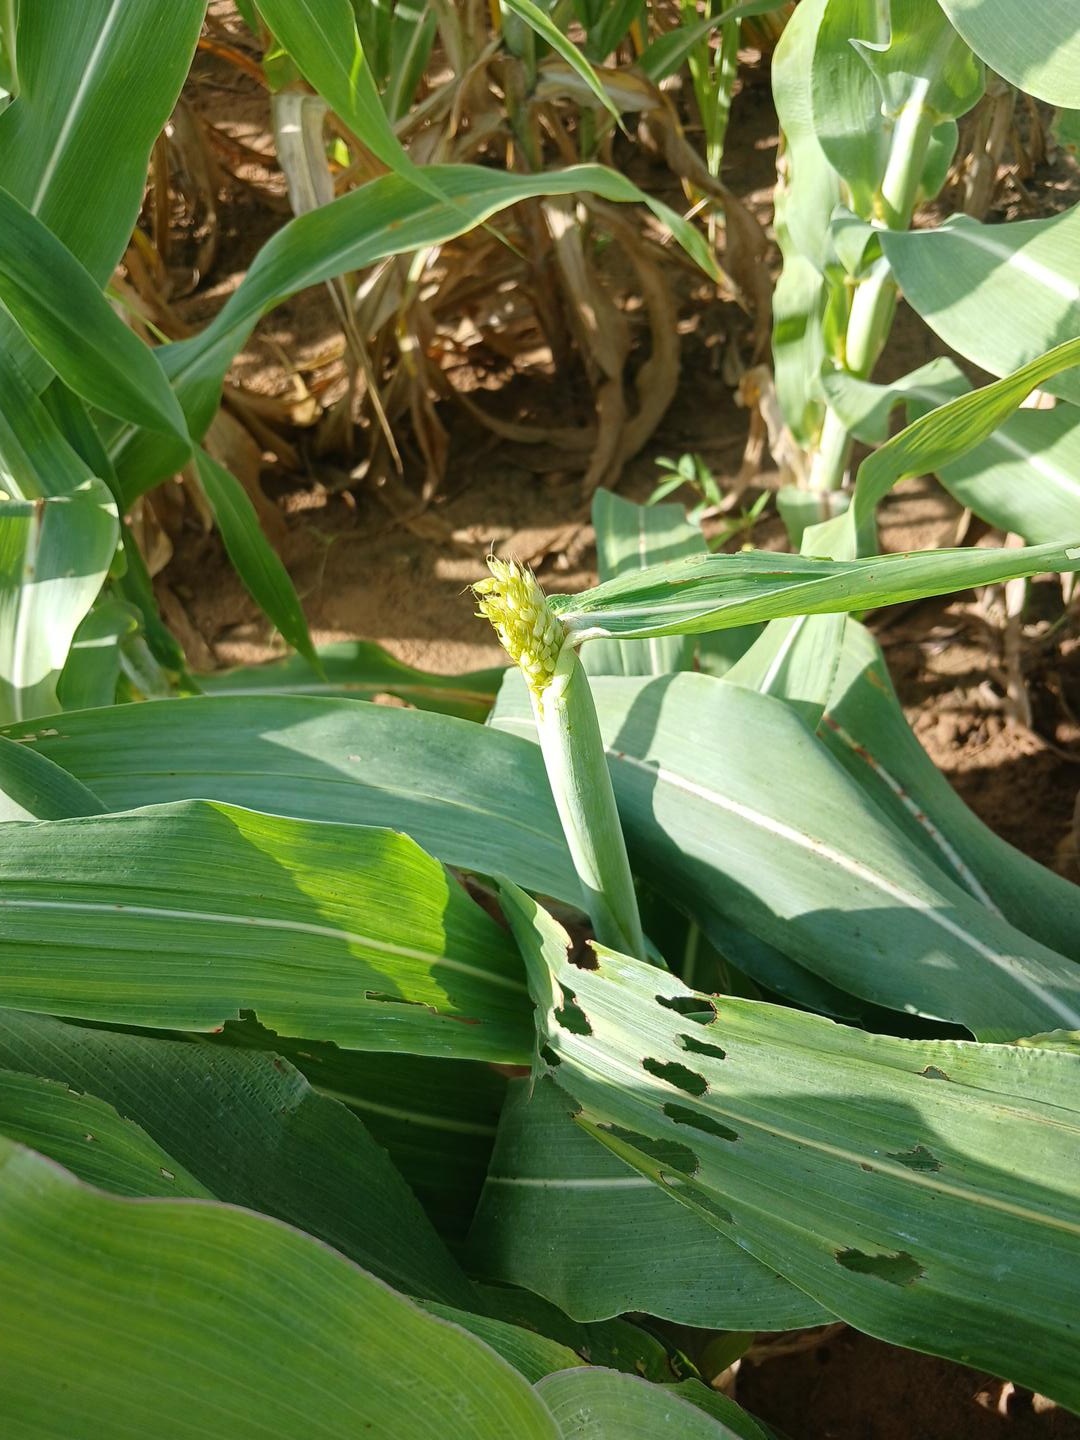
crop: sorghum
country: Senegal
